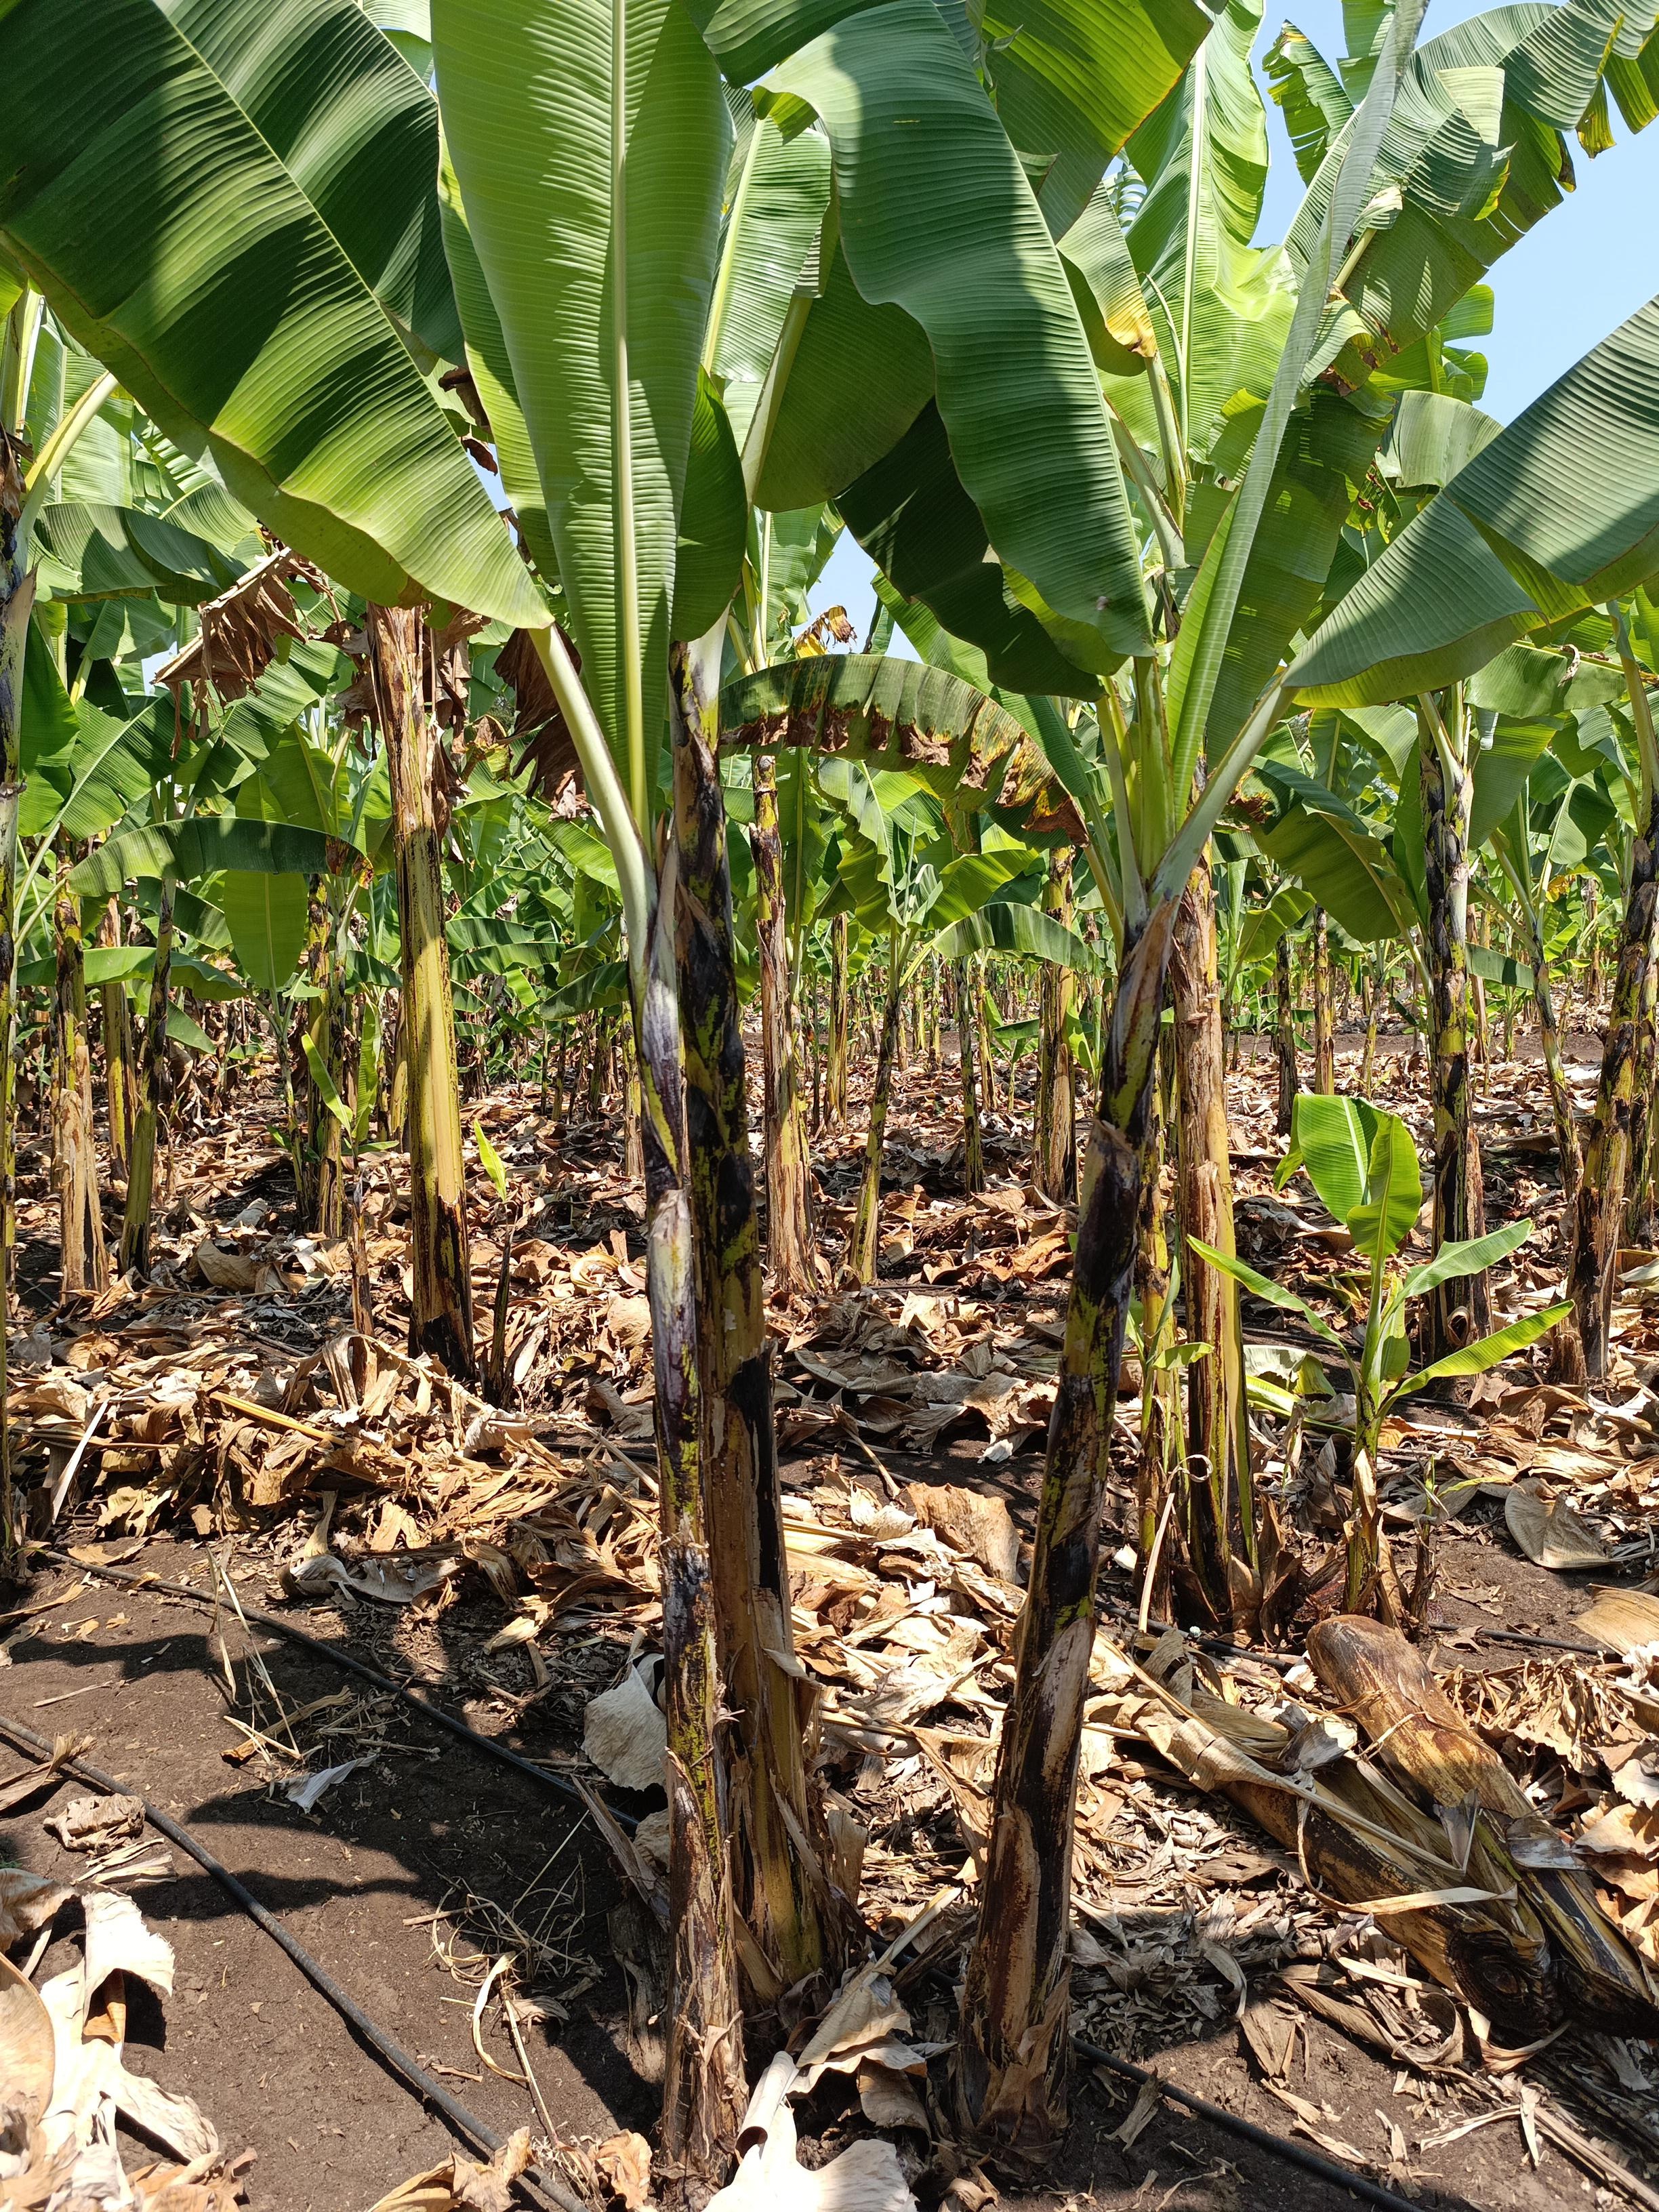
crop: banana
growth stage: vegetative
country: Tanzania
